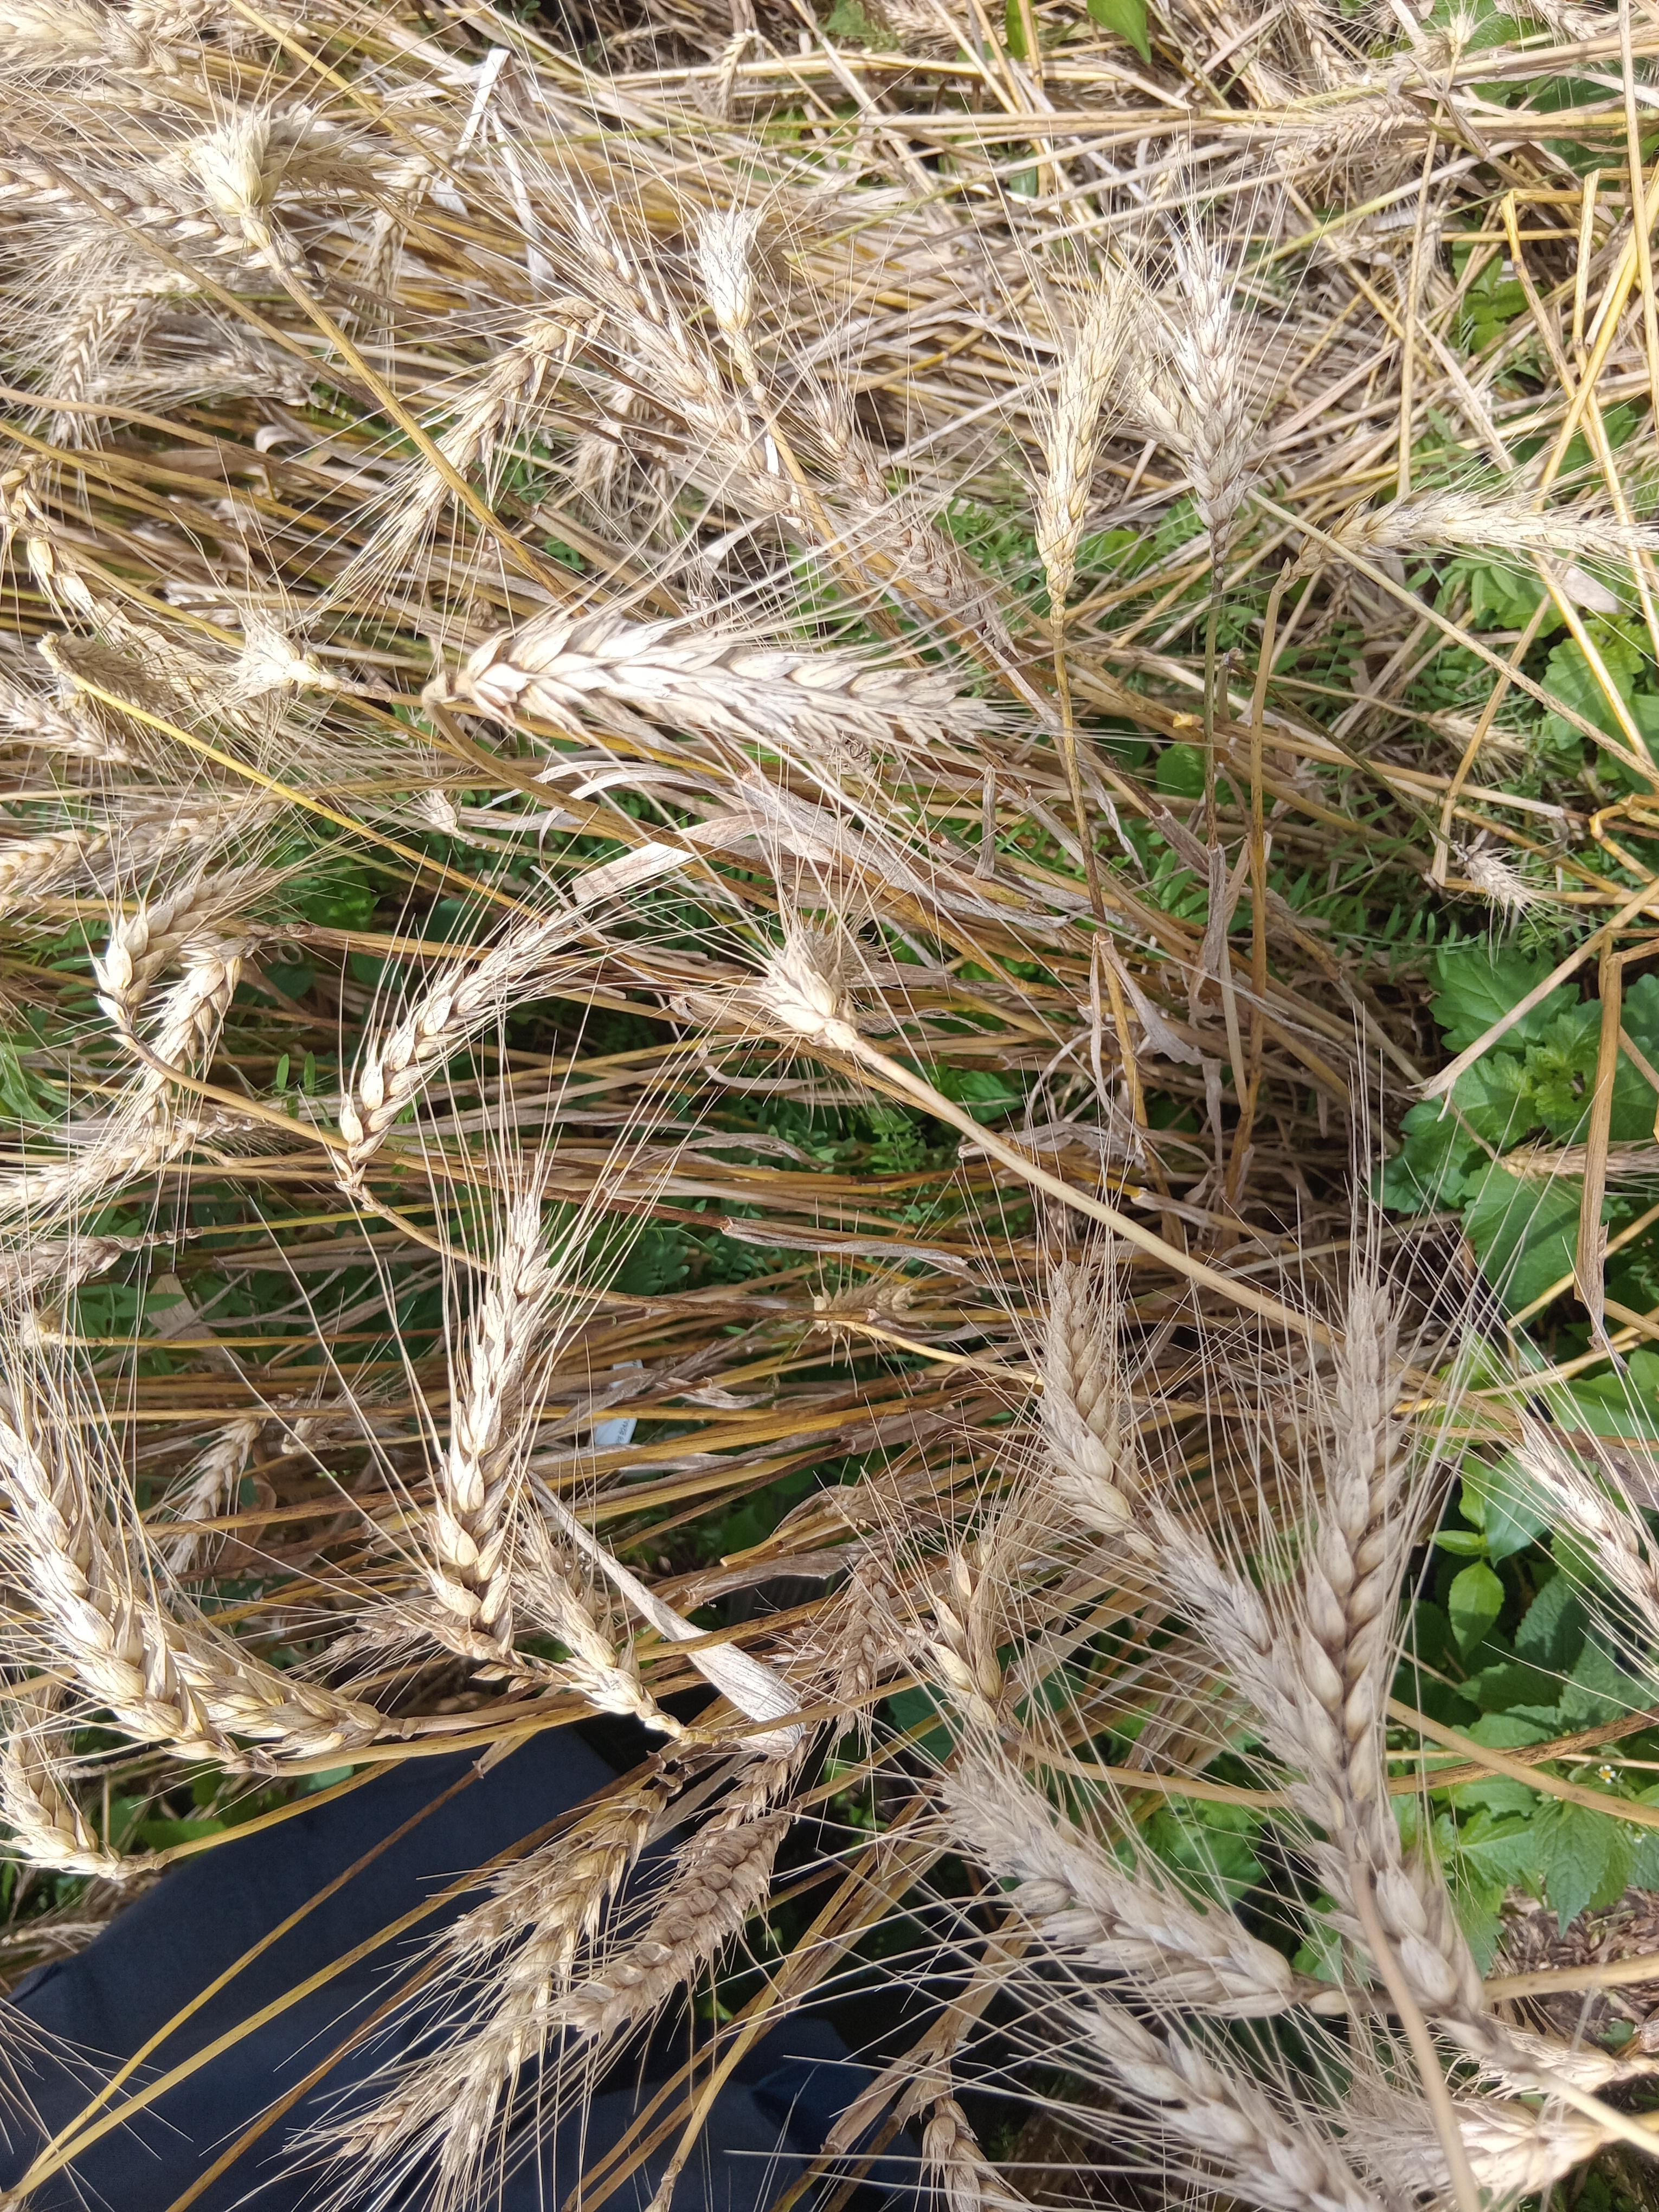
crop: wheat
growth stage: maturity
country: Kenya
